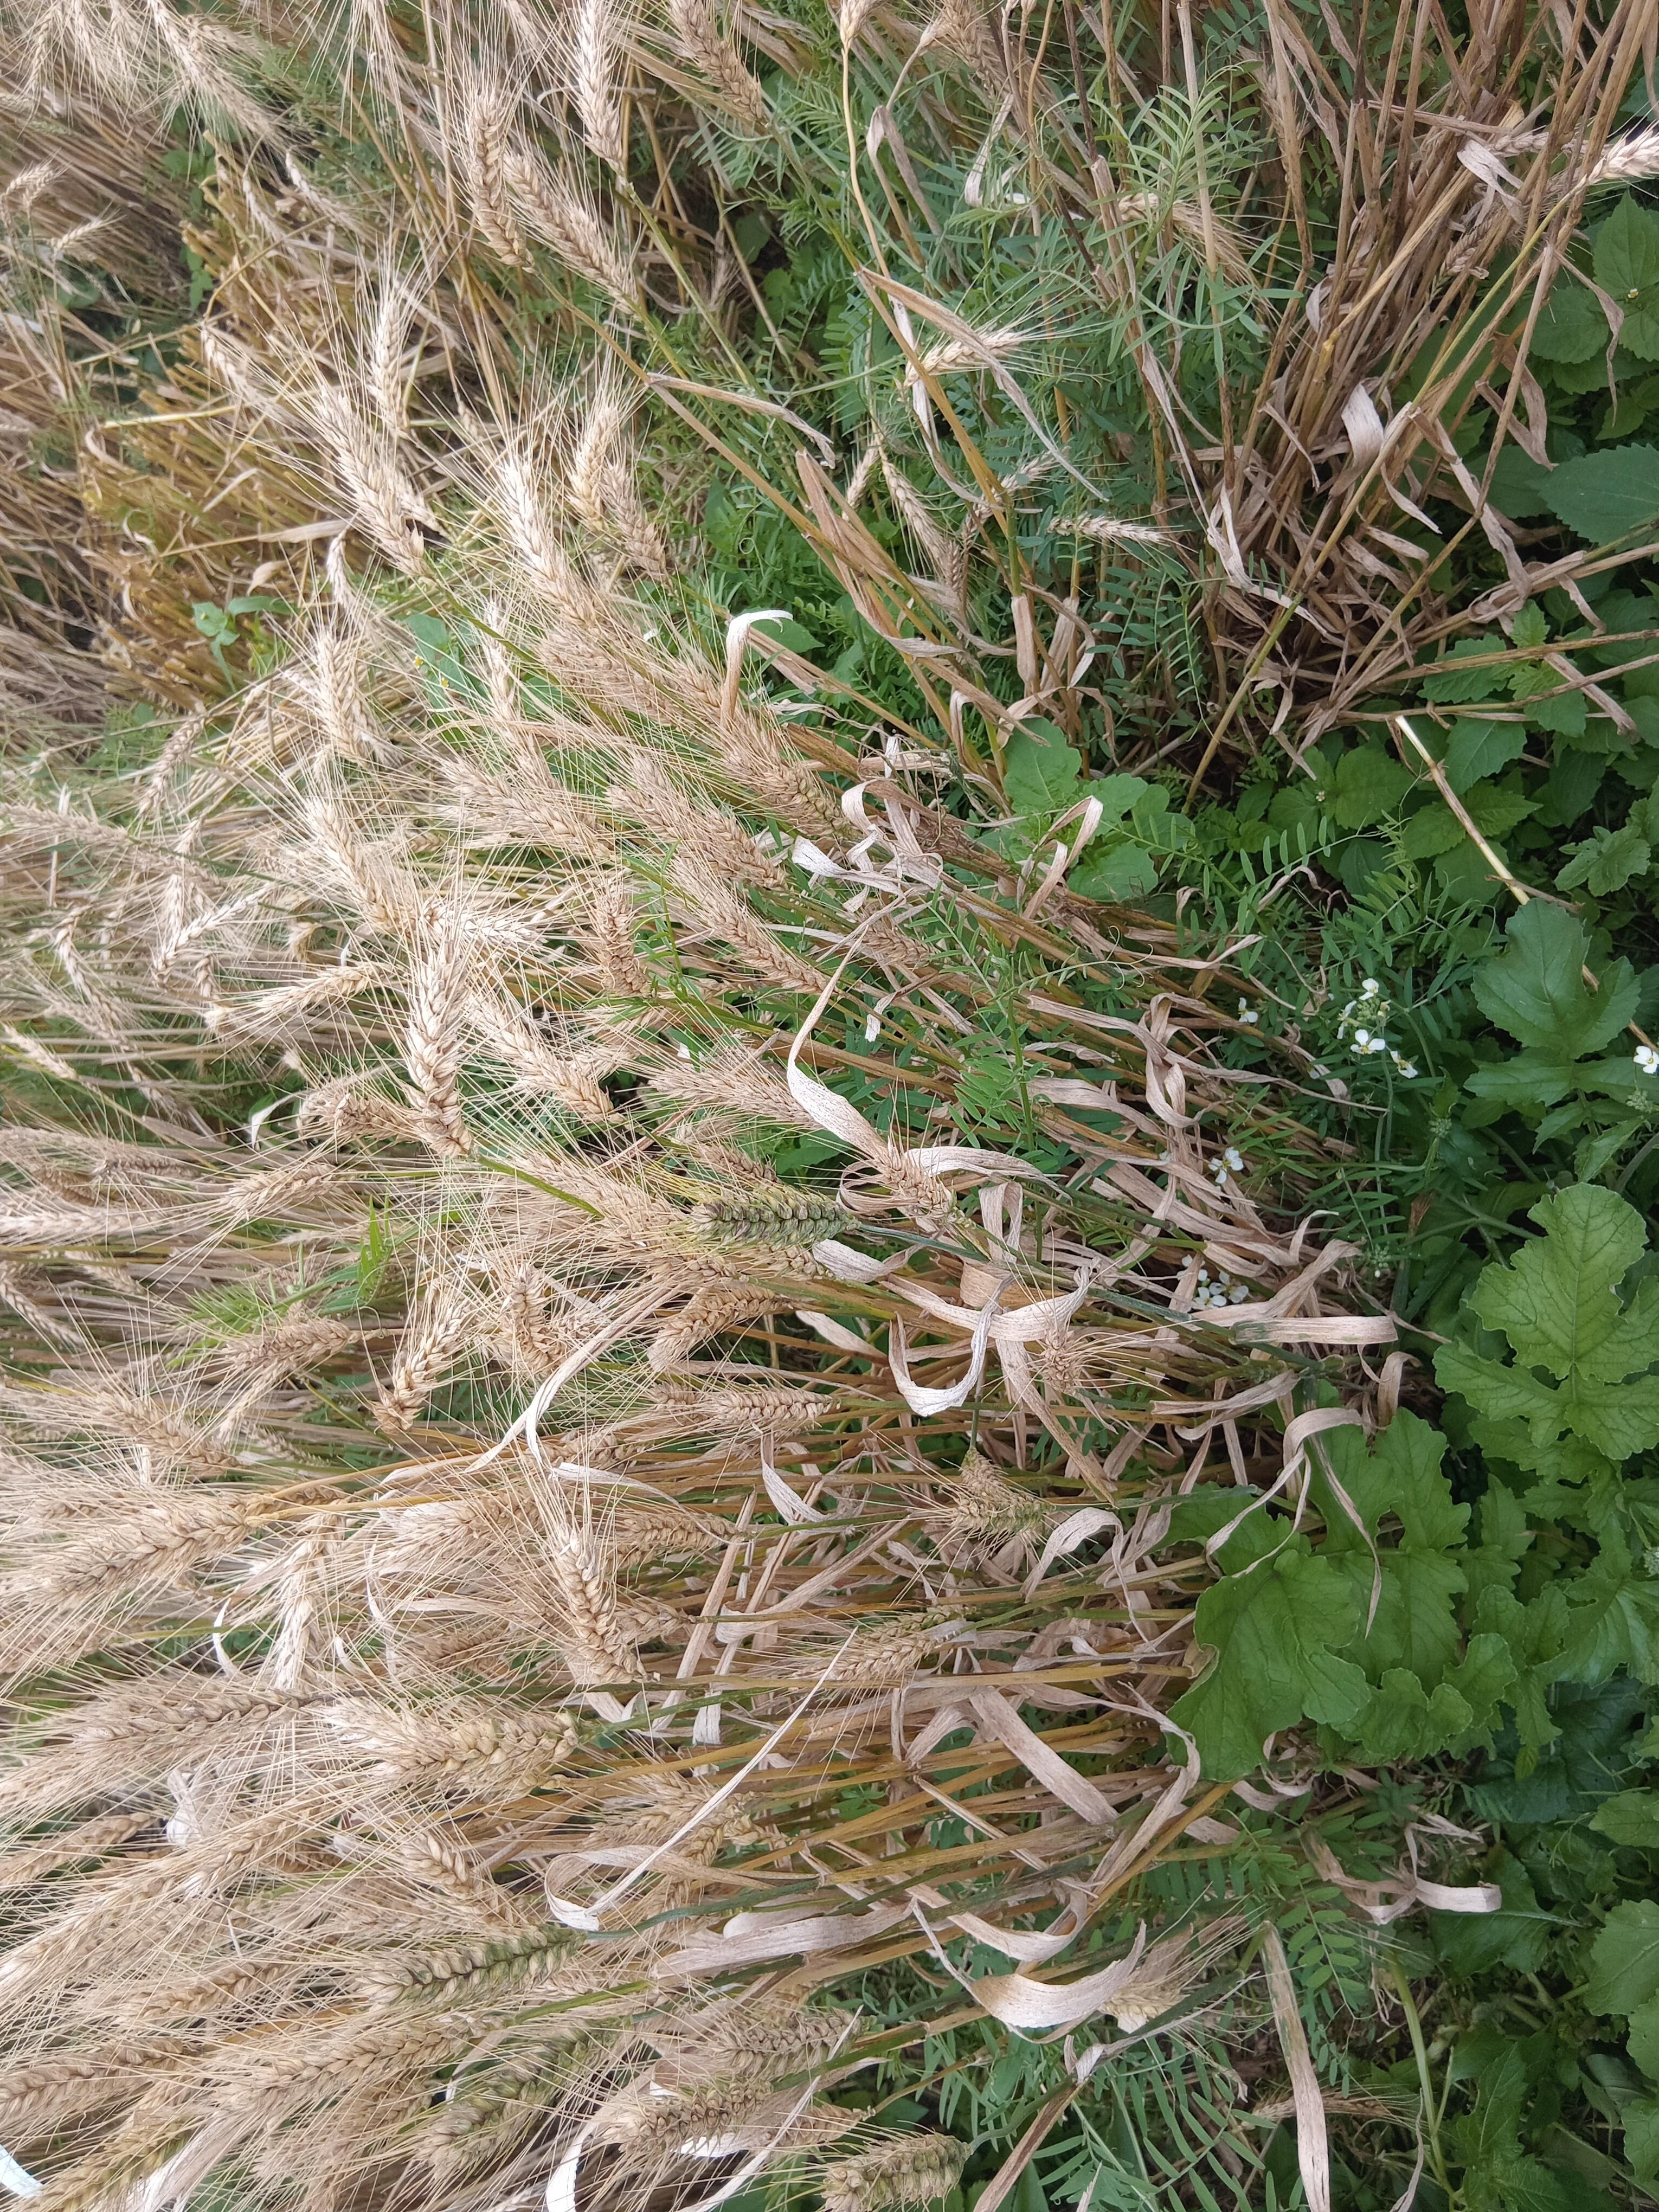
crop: wheat
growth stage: maturity
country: Kenya
